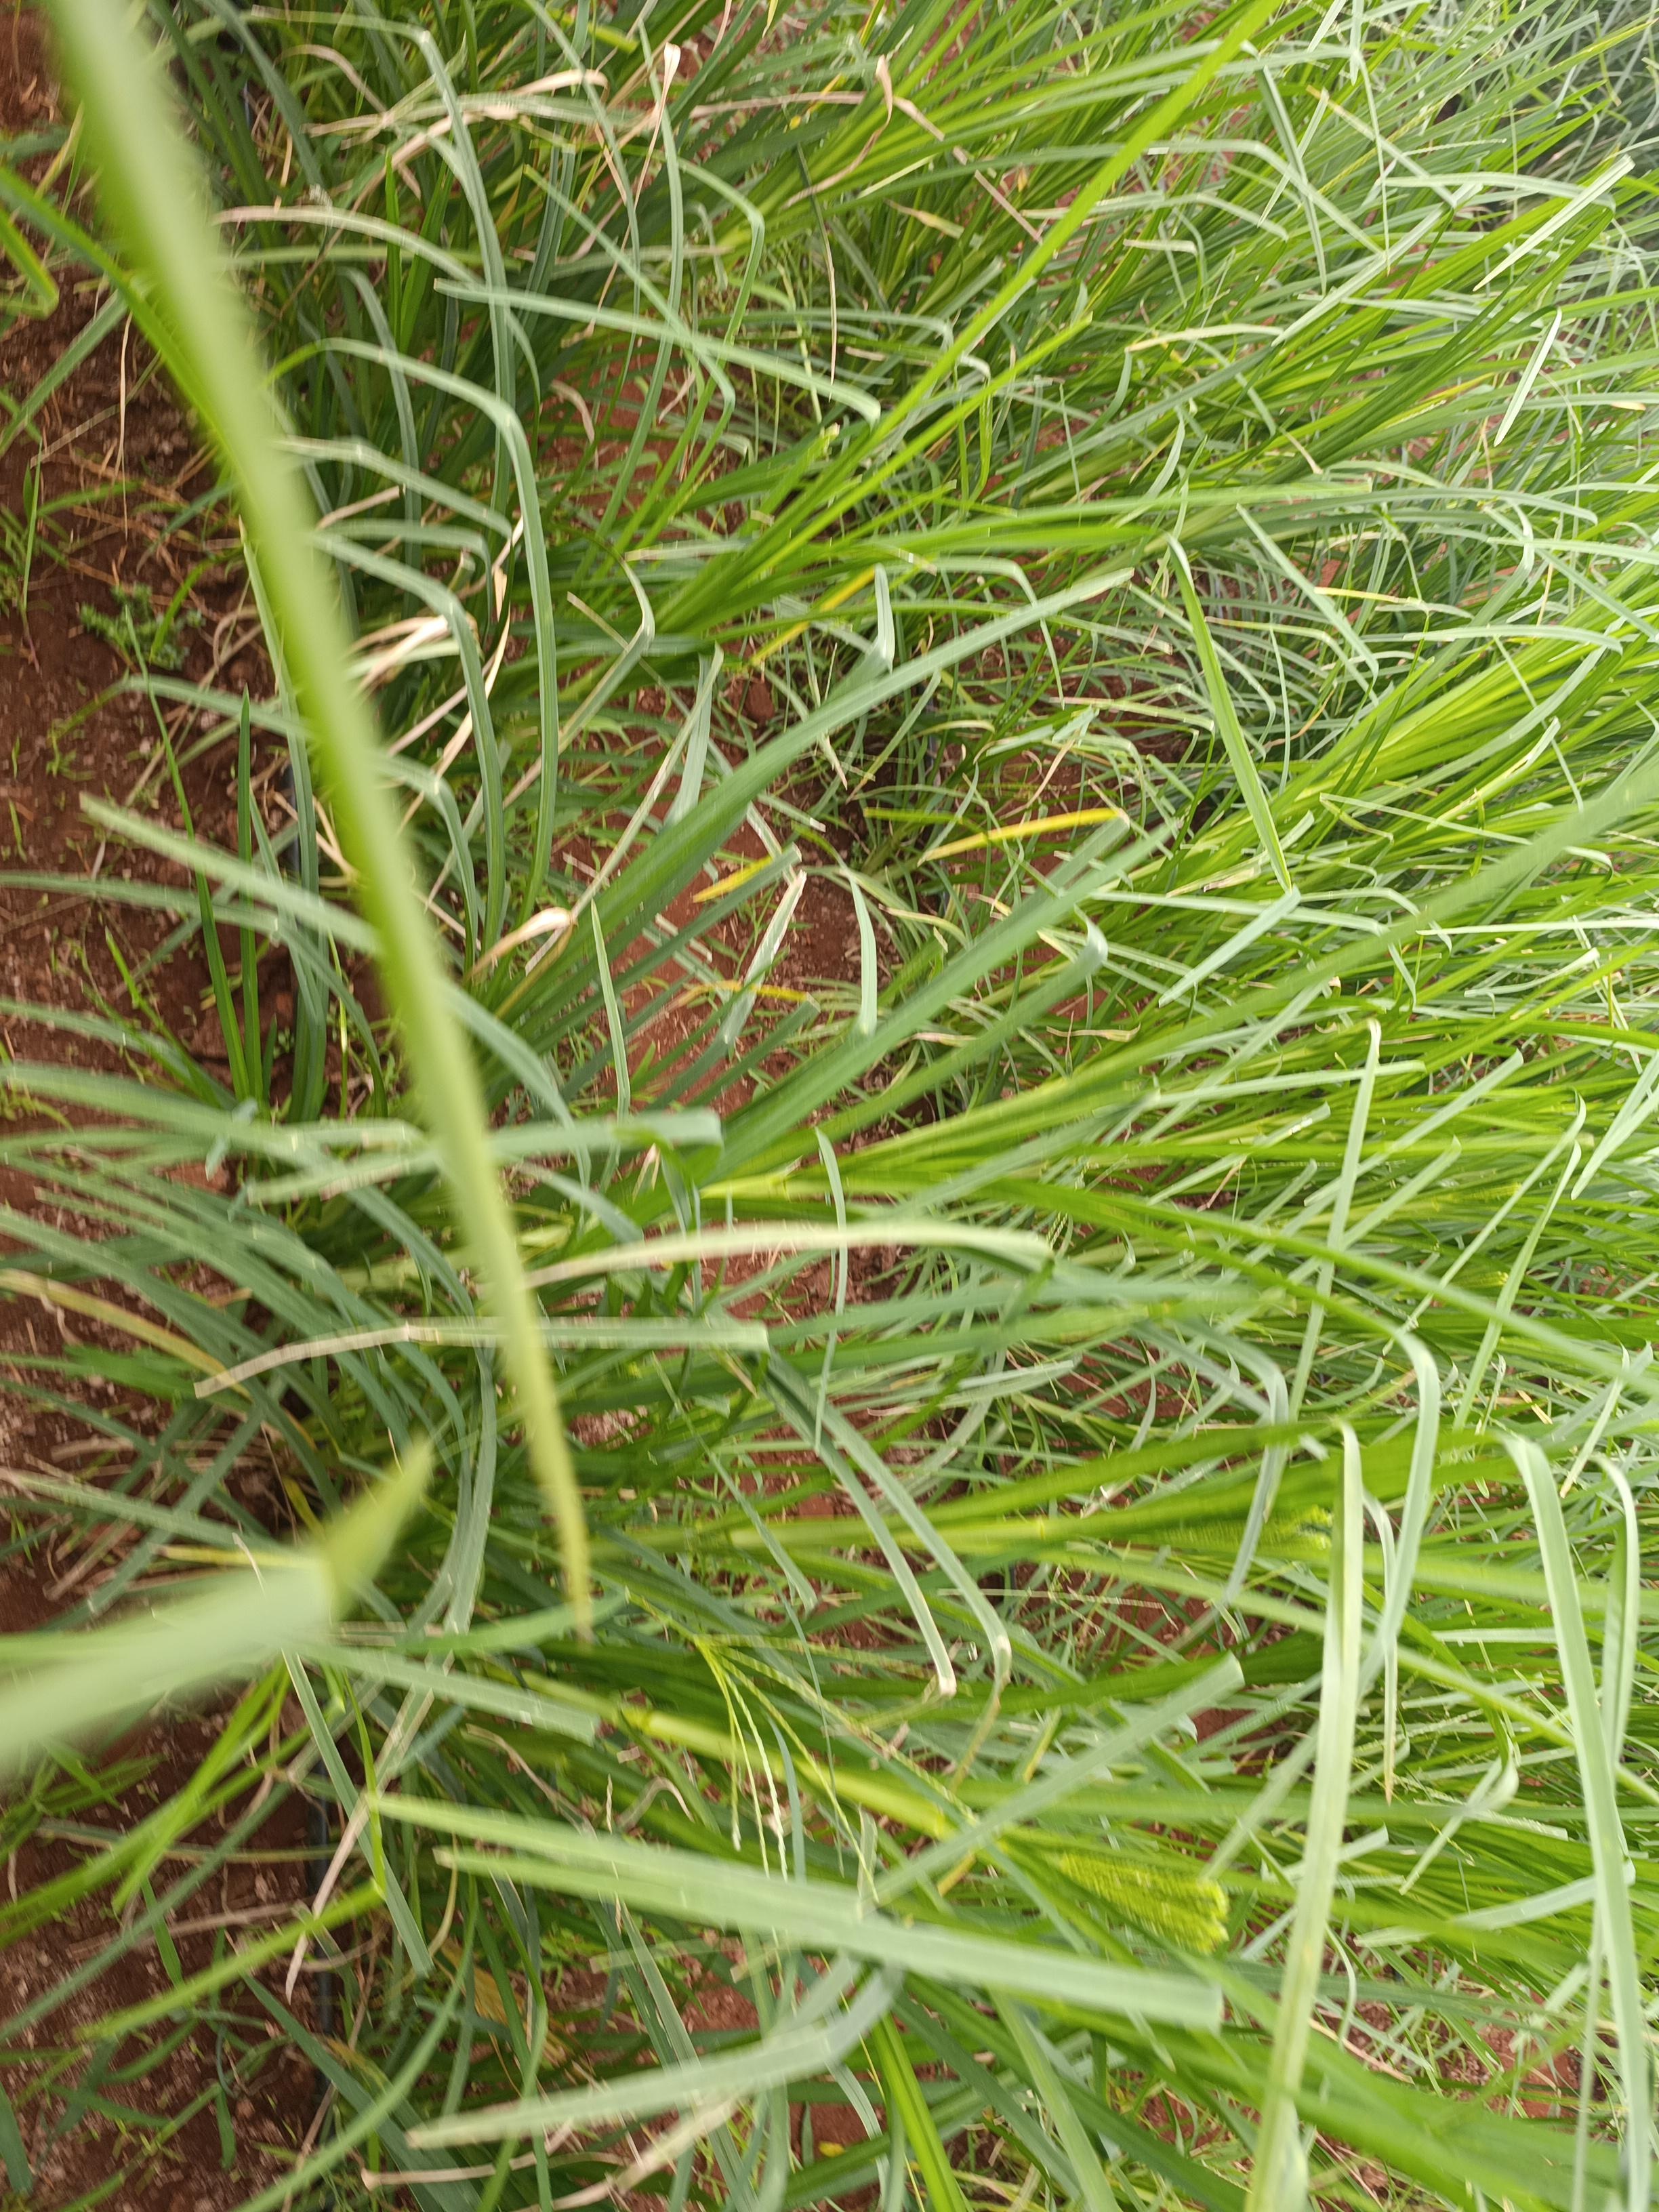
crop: finger millet
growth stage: vegetative
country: Kenya
